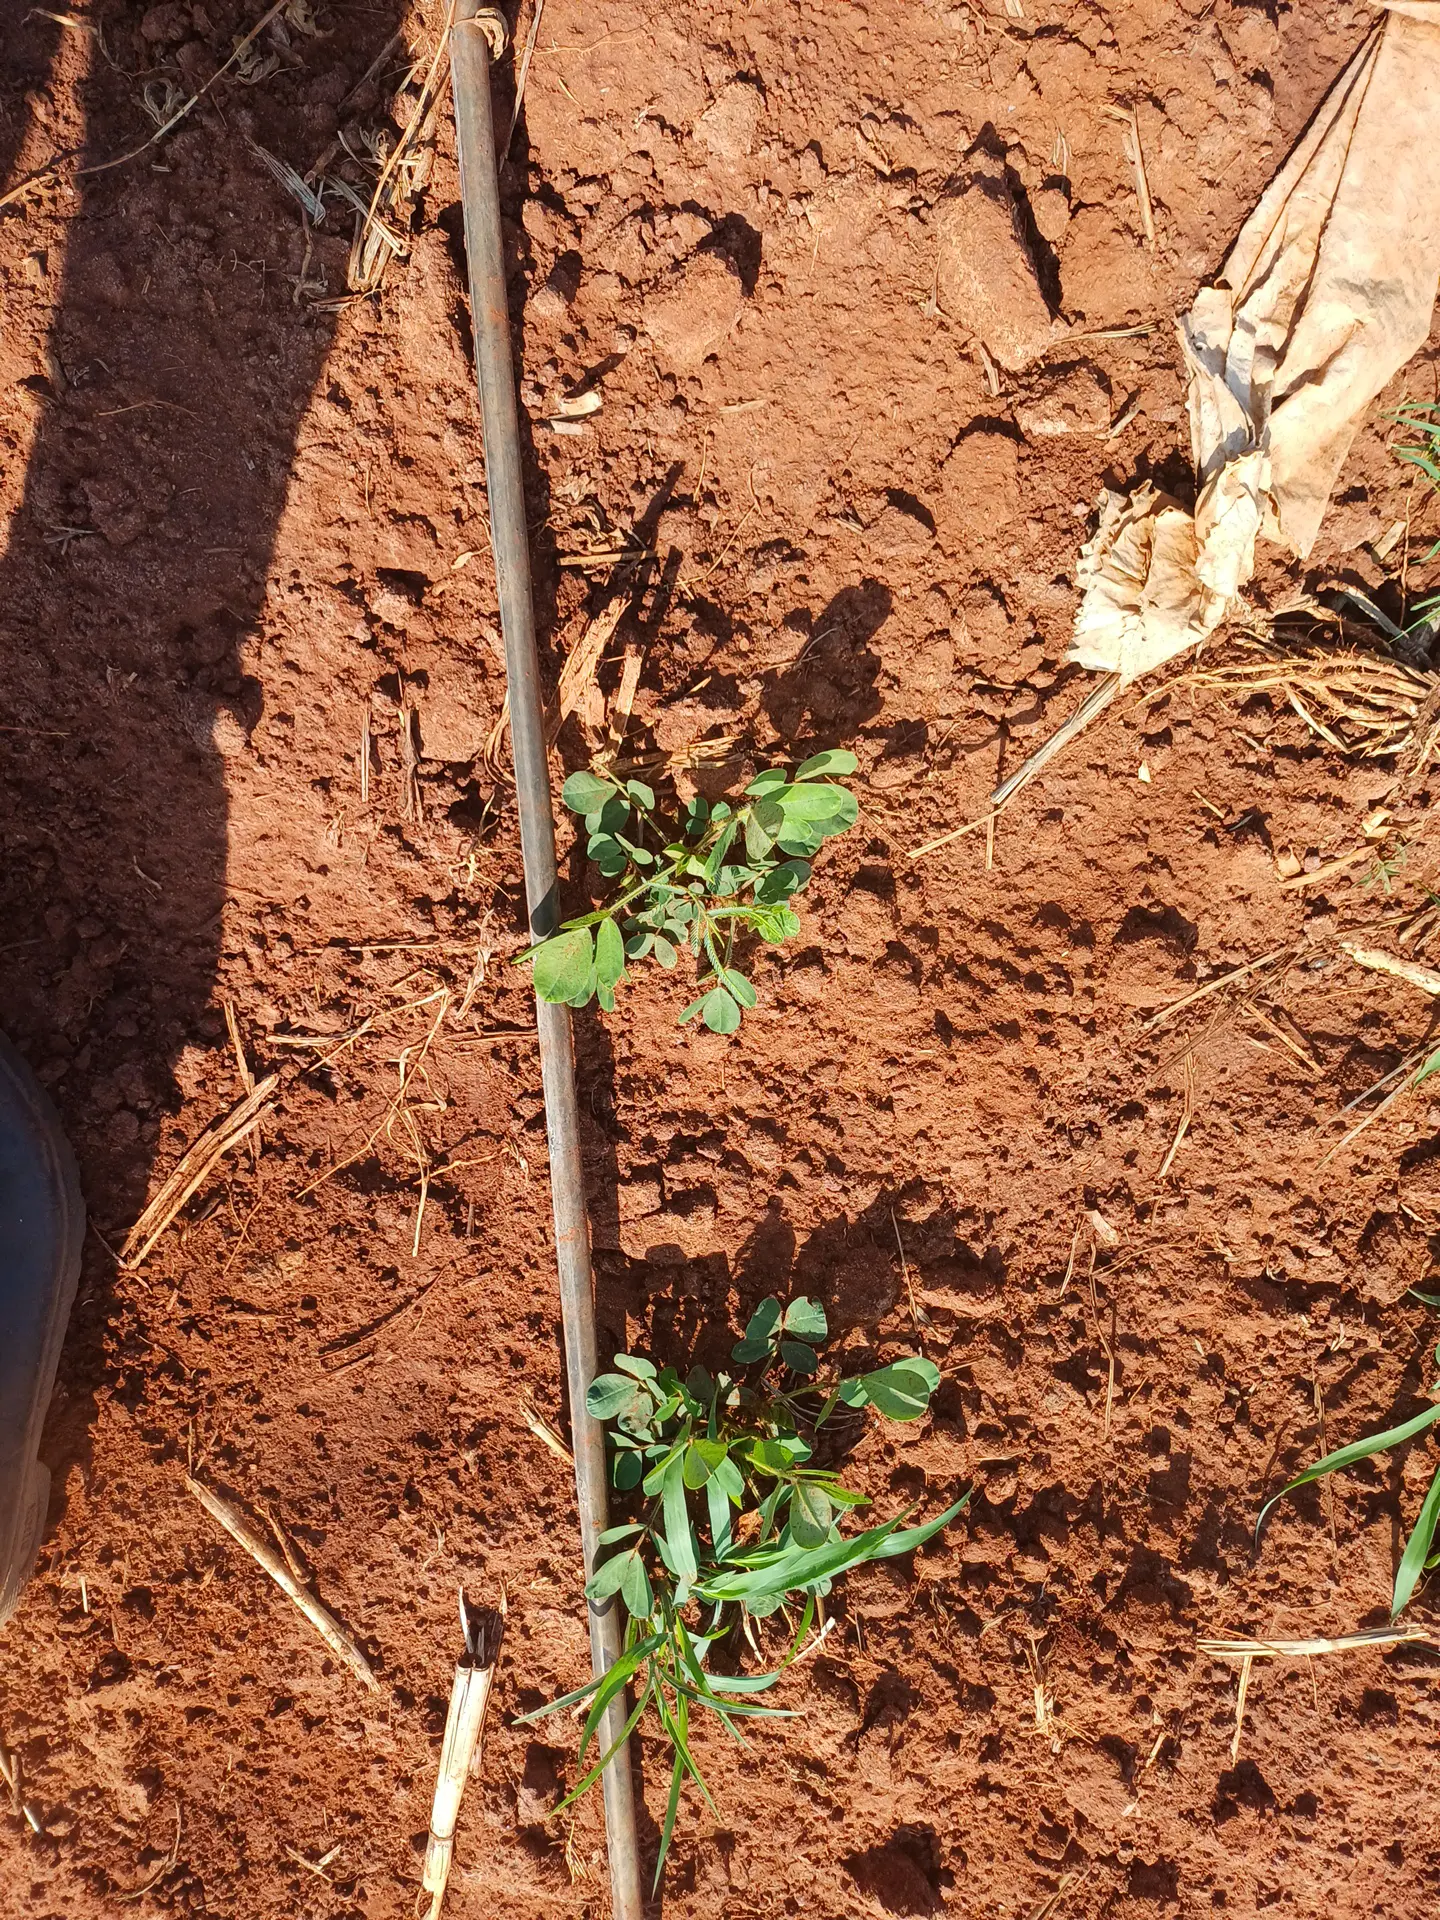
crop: groundnut
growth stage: vegetative
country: Kenya
